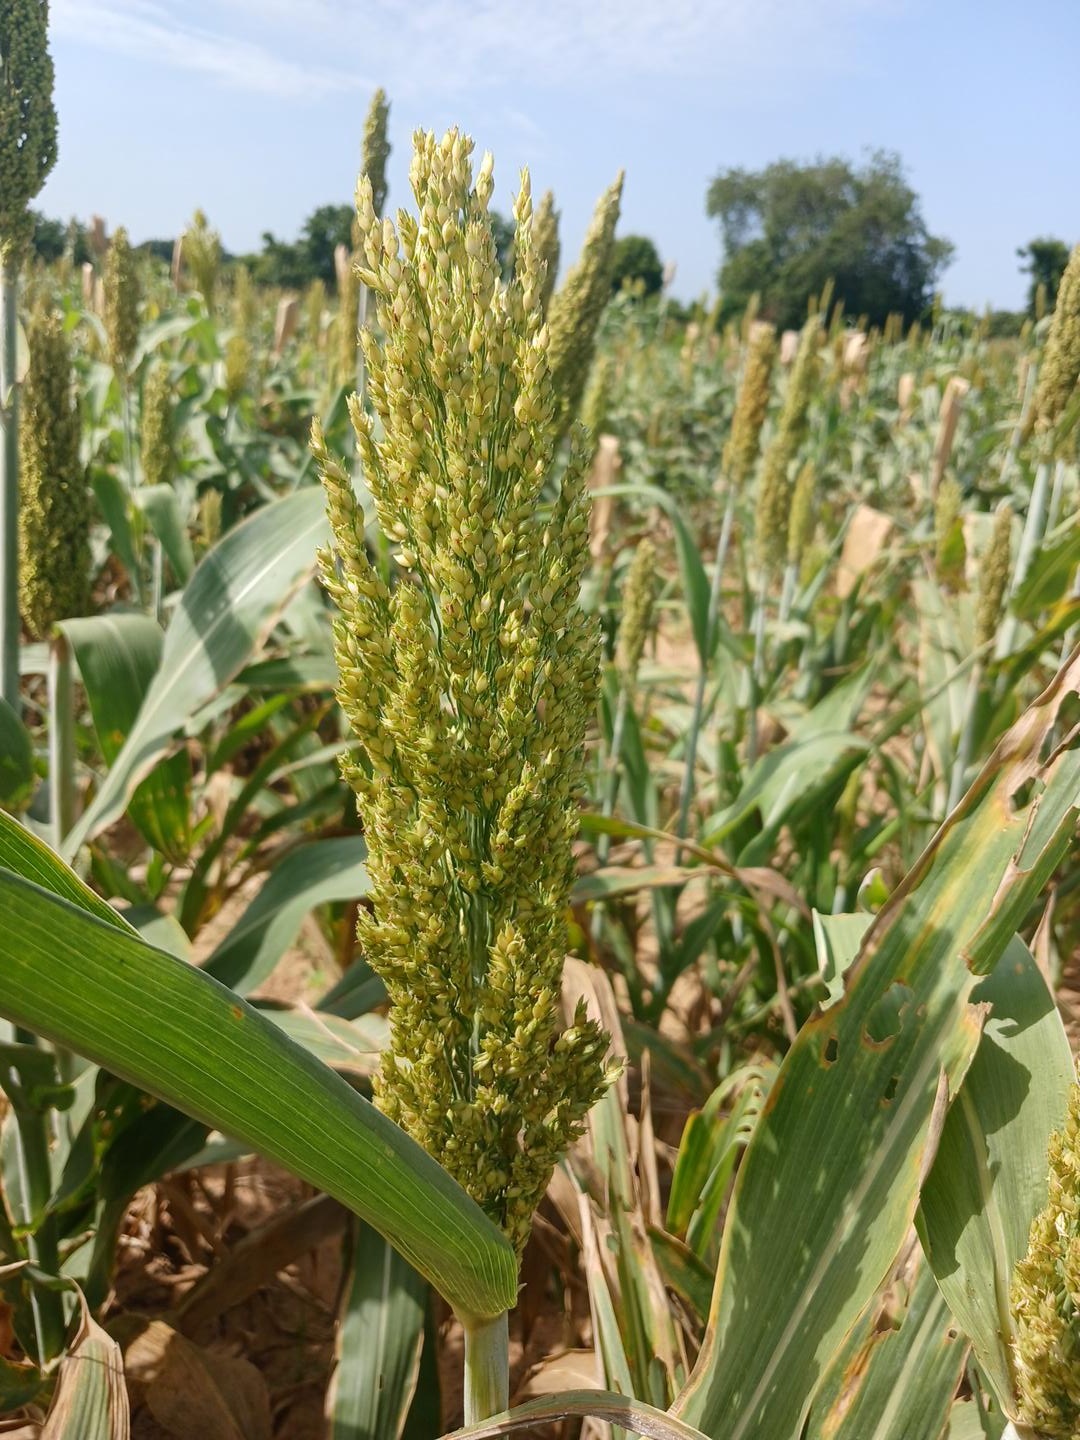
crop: sorghum
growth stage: filling grain
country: Senegal
